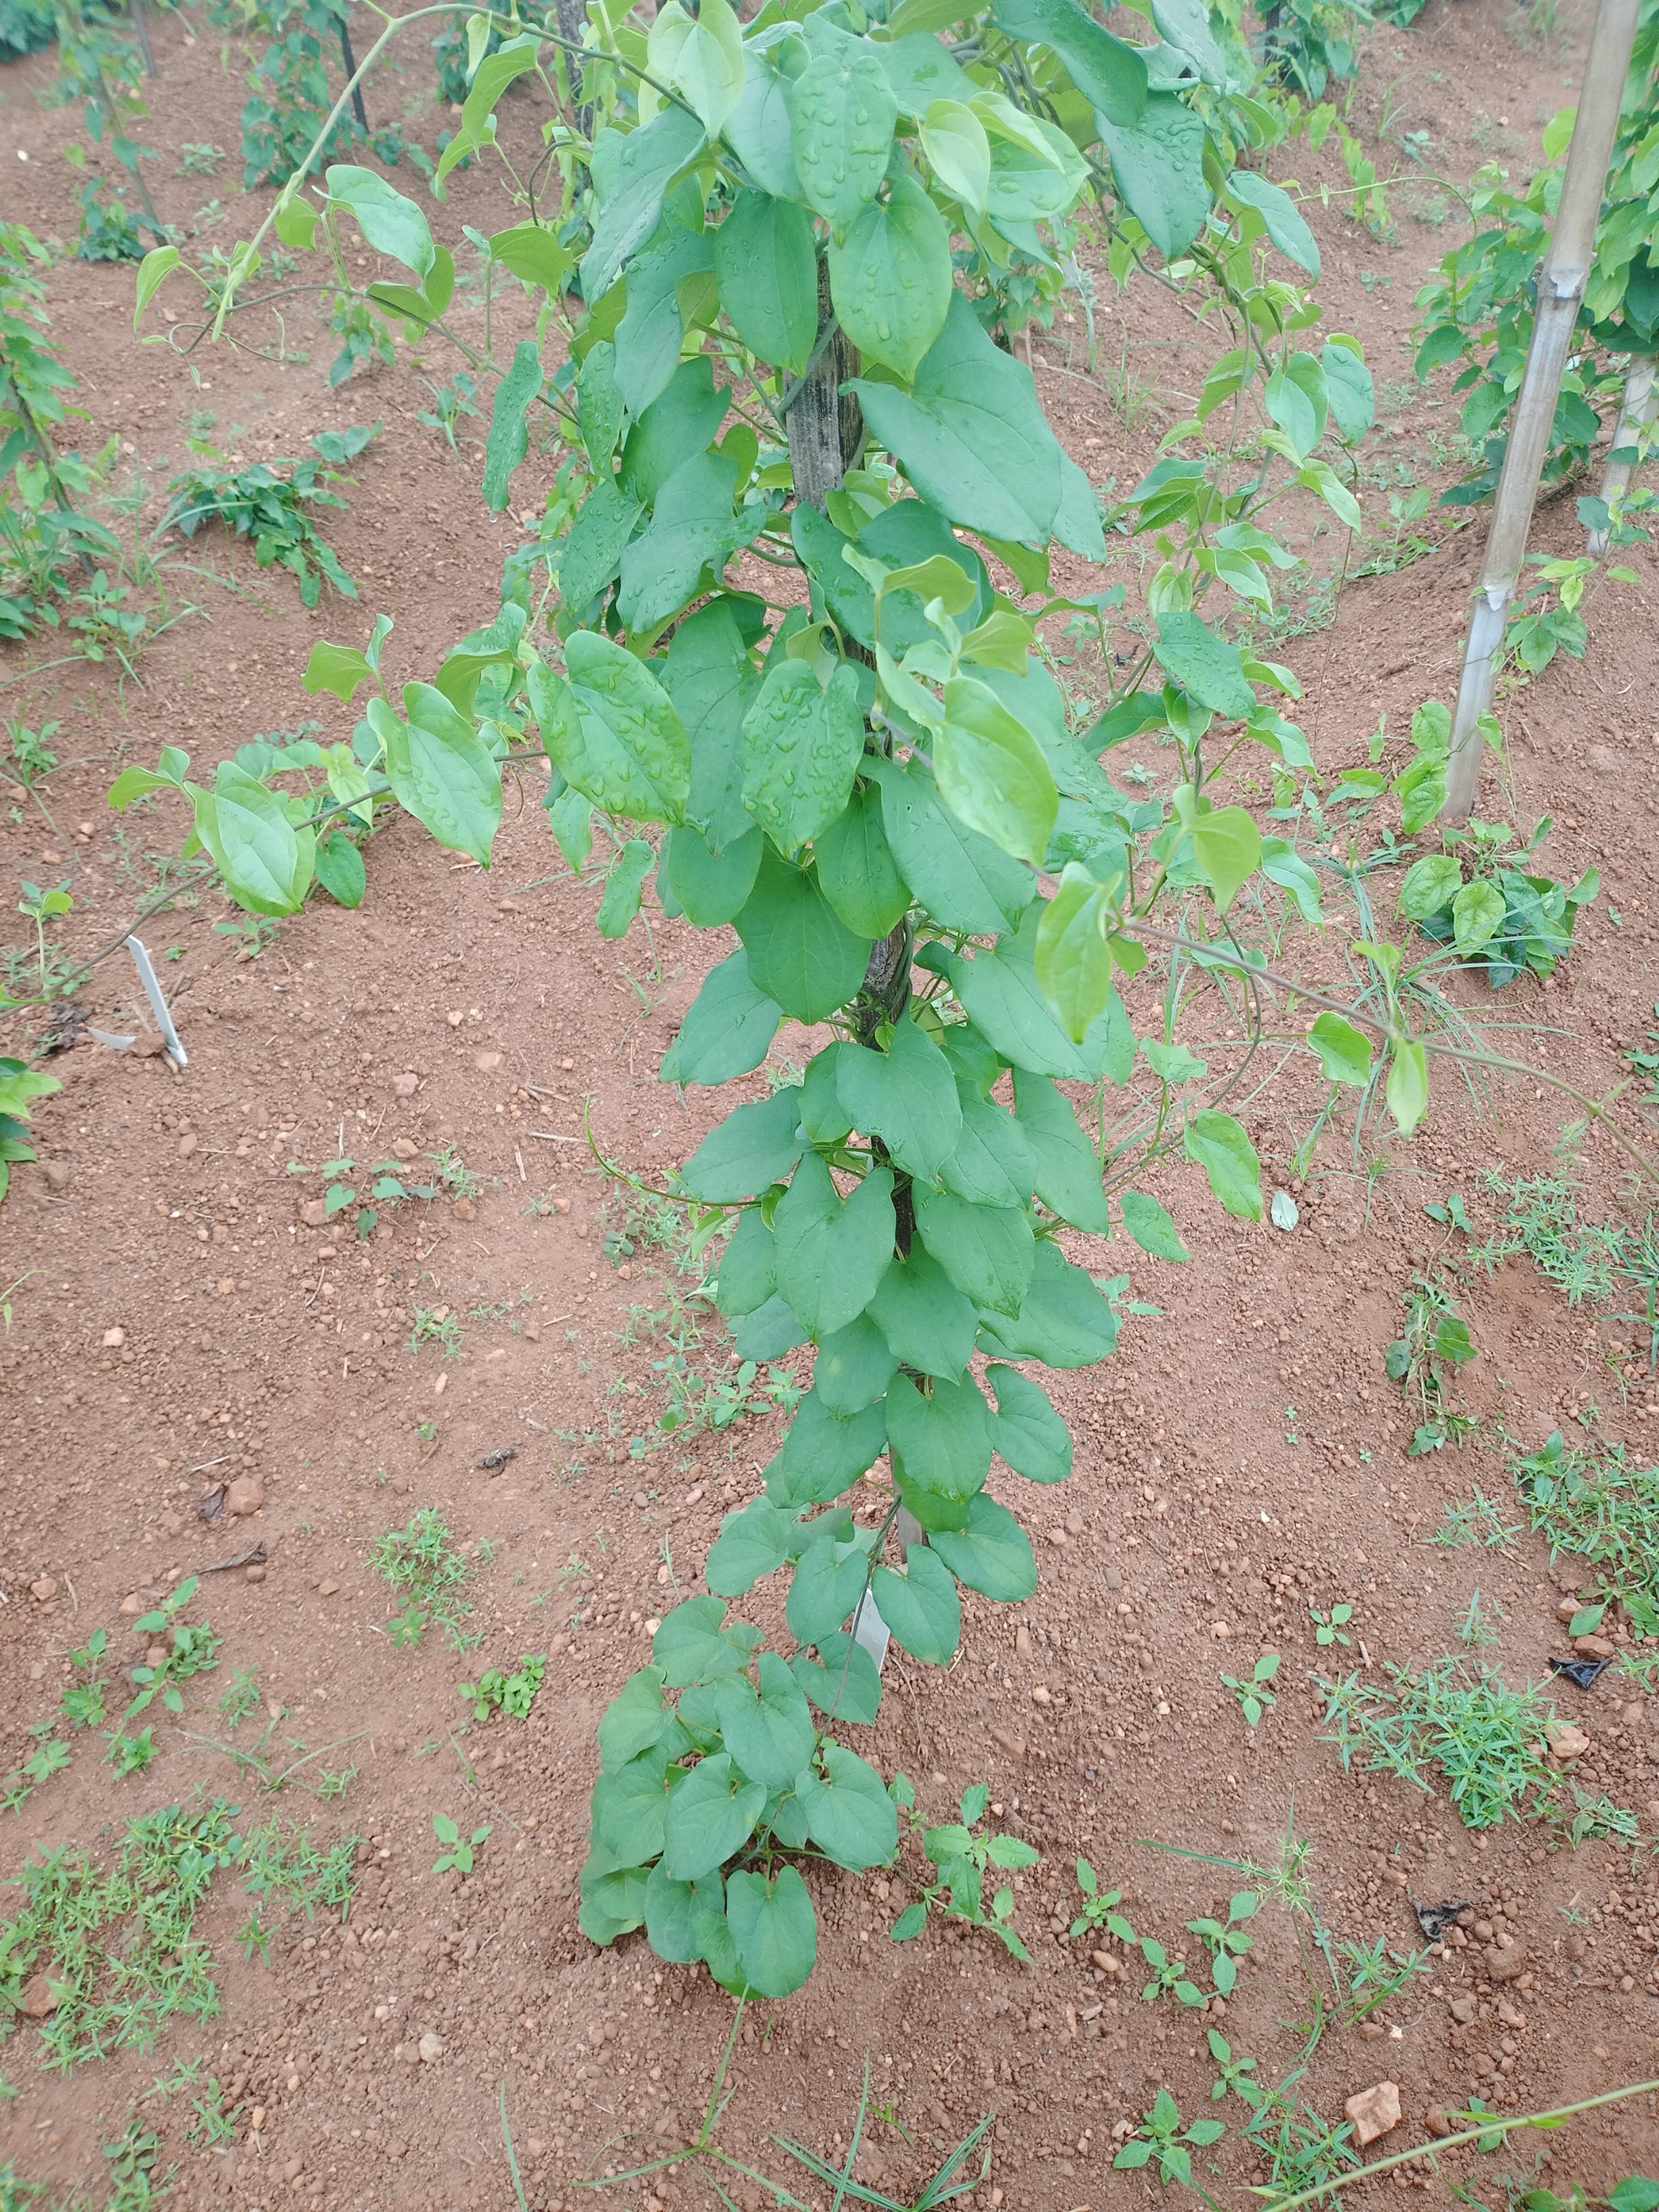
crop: yam
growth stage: vegetative
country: Nigeria
